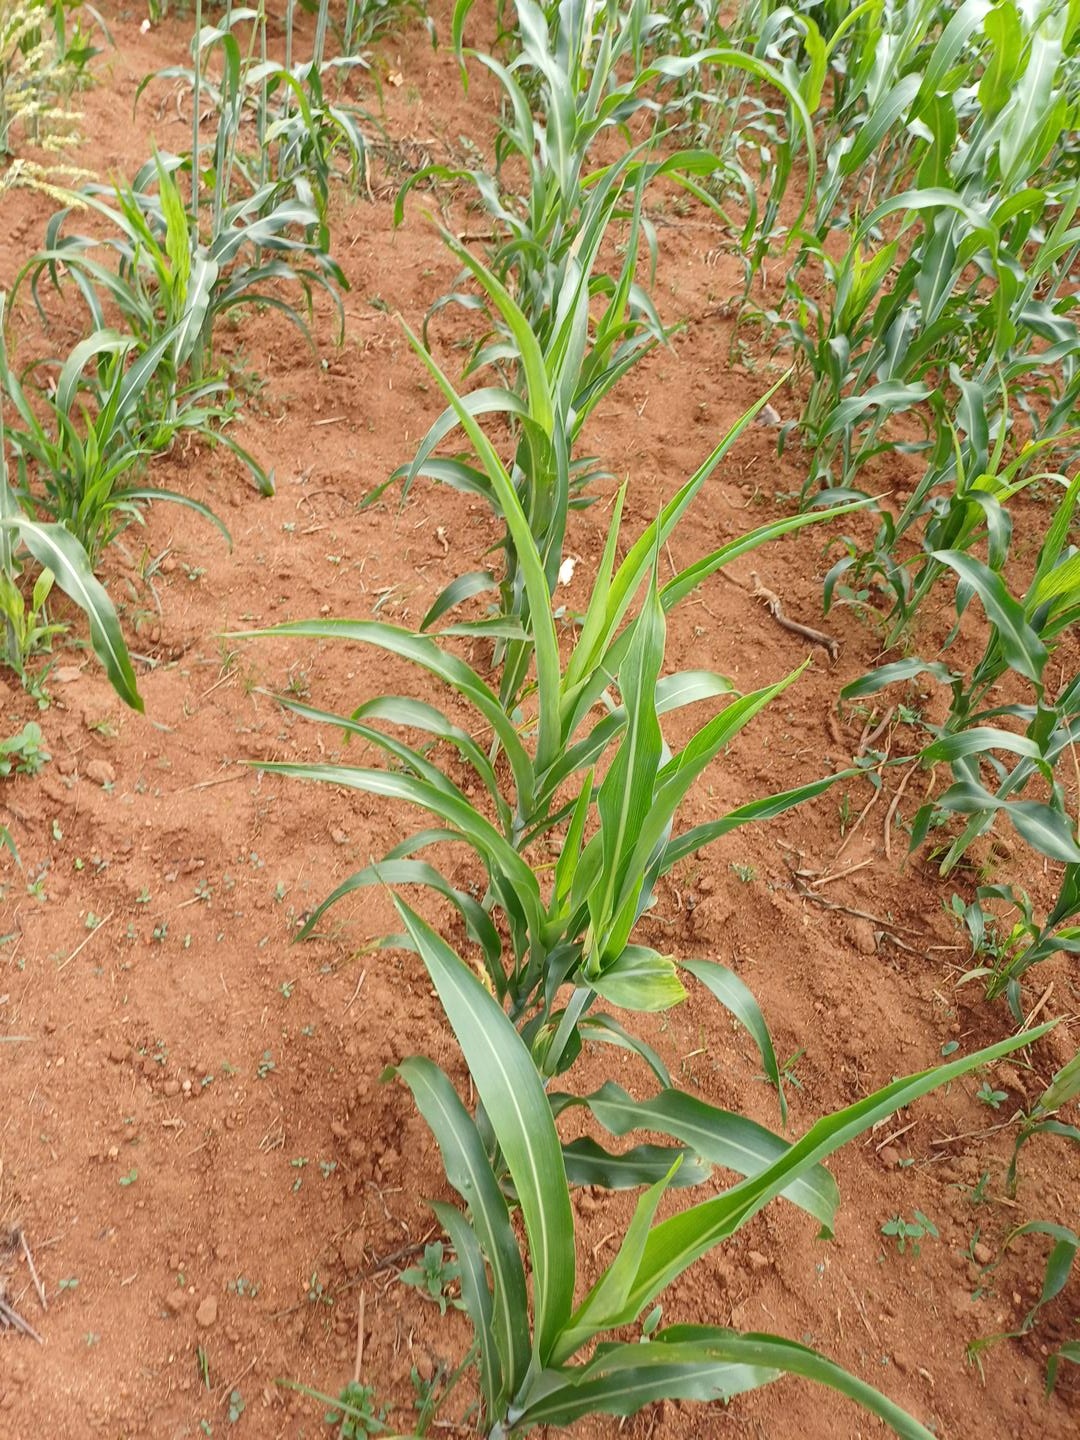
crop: sorghum
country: Kenya
